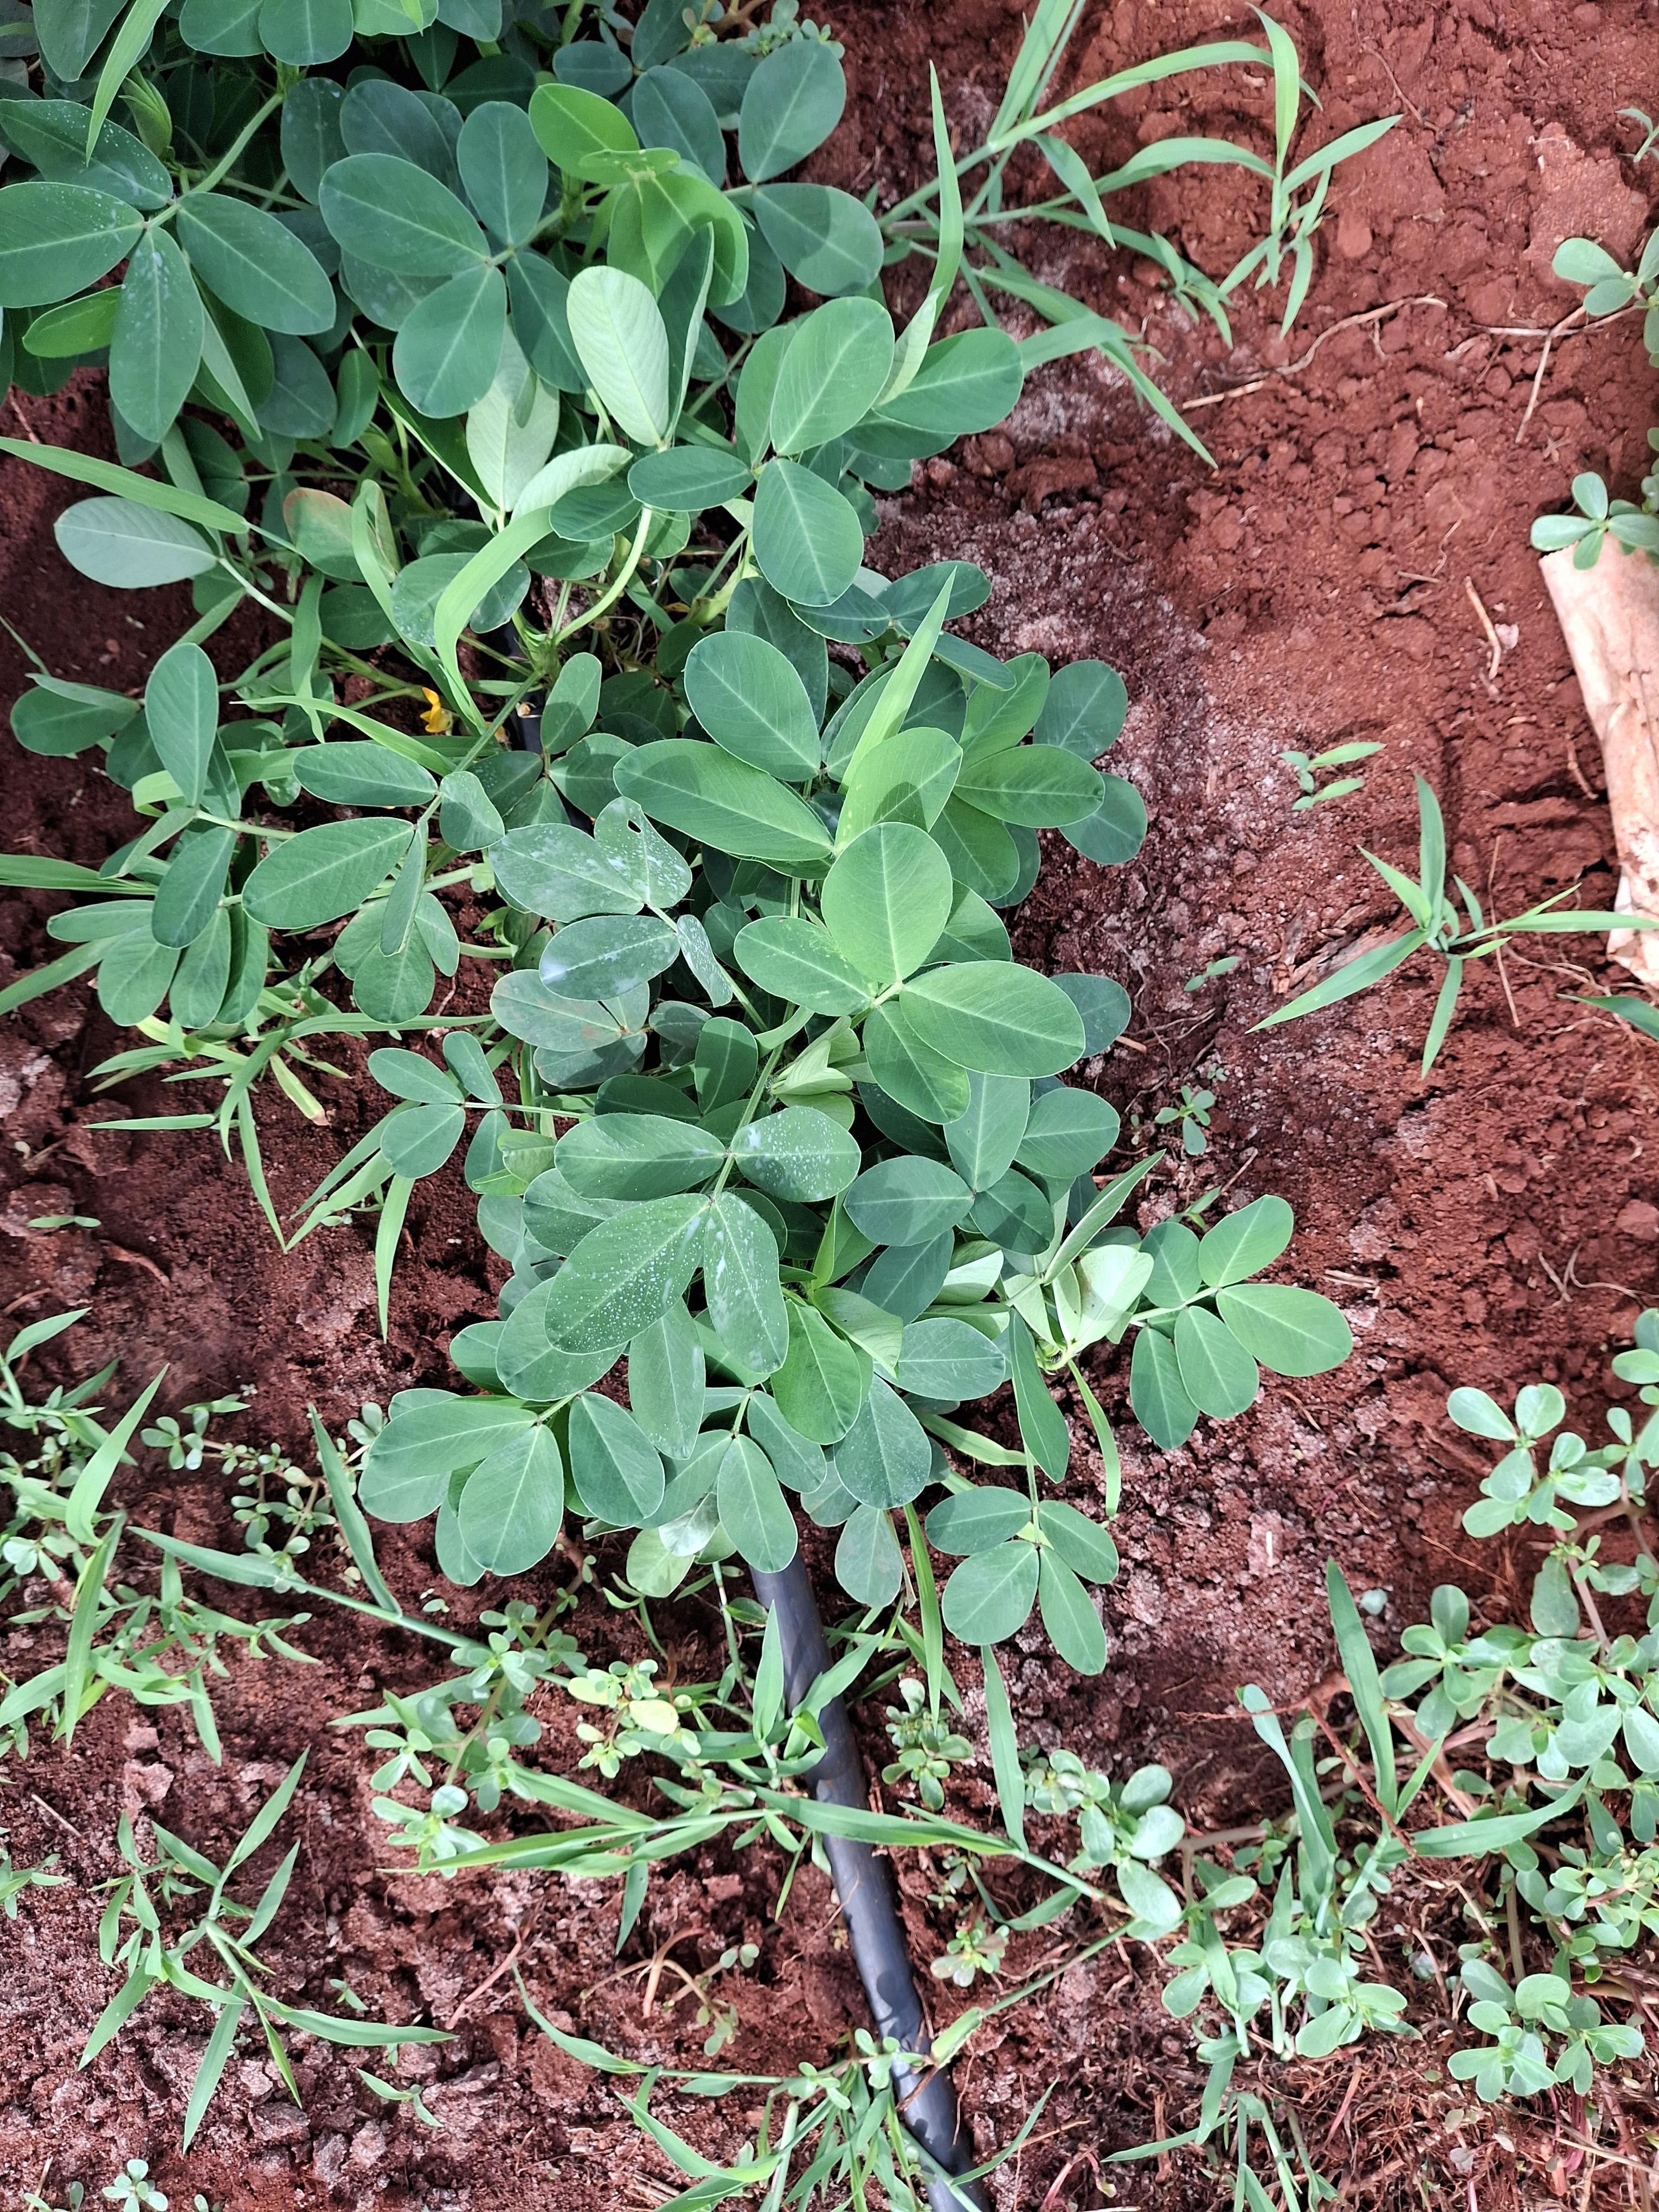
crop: groundnut
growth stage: flowering
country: Kenya
